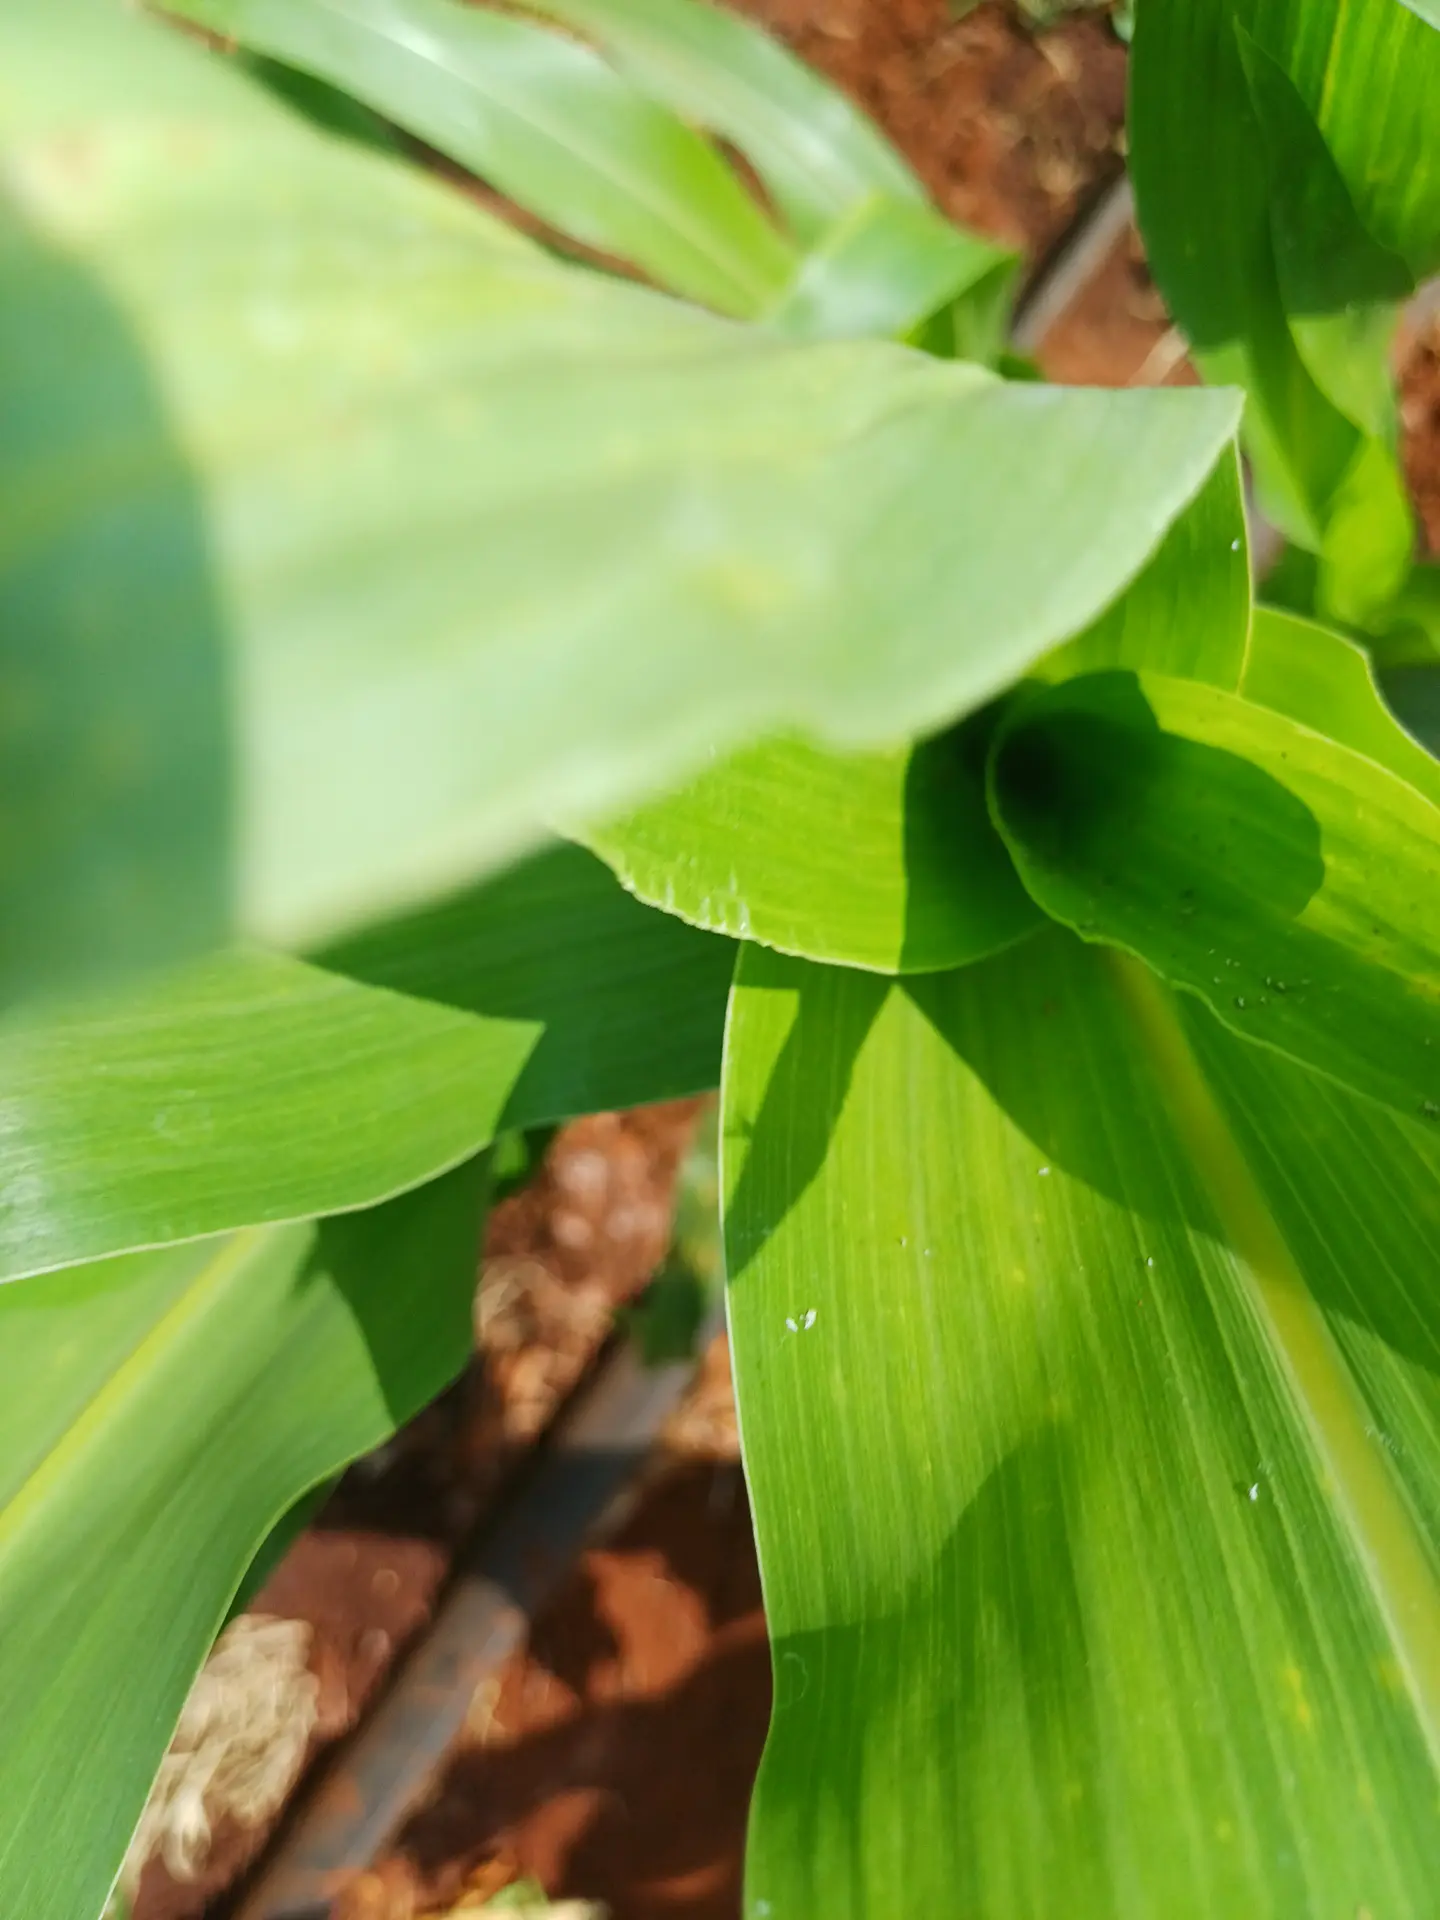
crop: sorghum
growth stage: vegetative
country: Kenya
